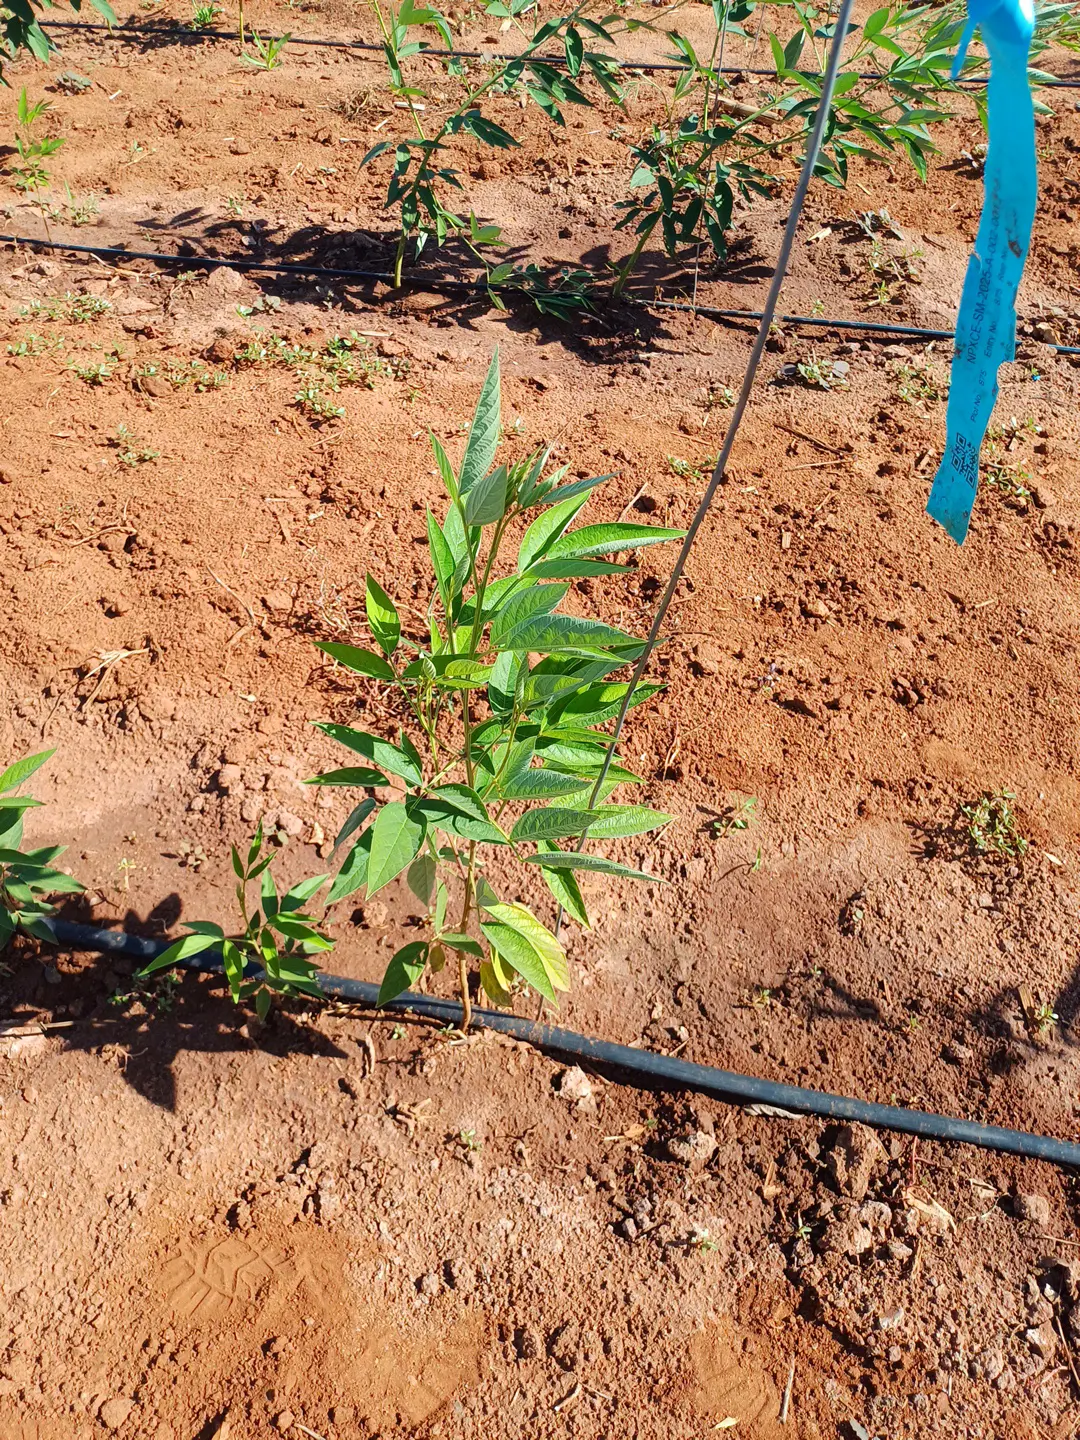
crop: pigeonpea
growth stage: vegetative
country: Kenya
